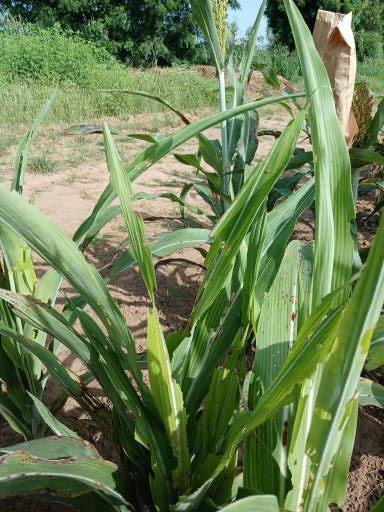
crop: sorghum
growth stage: vegetative
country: Senegal
